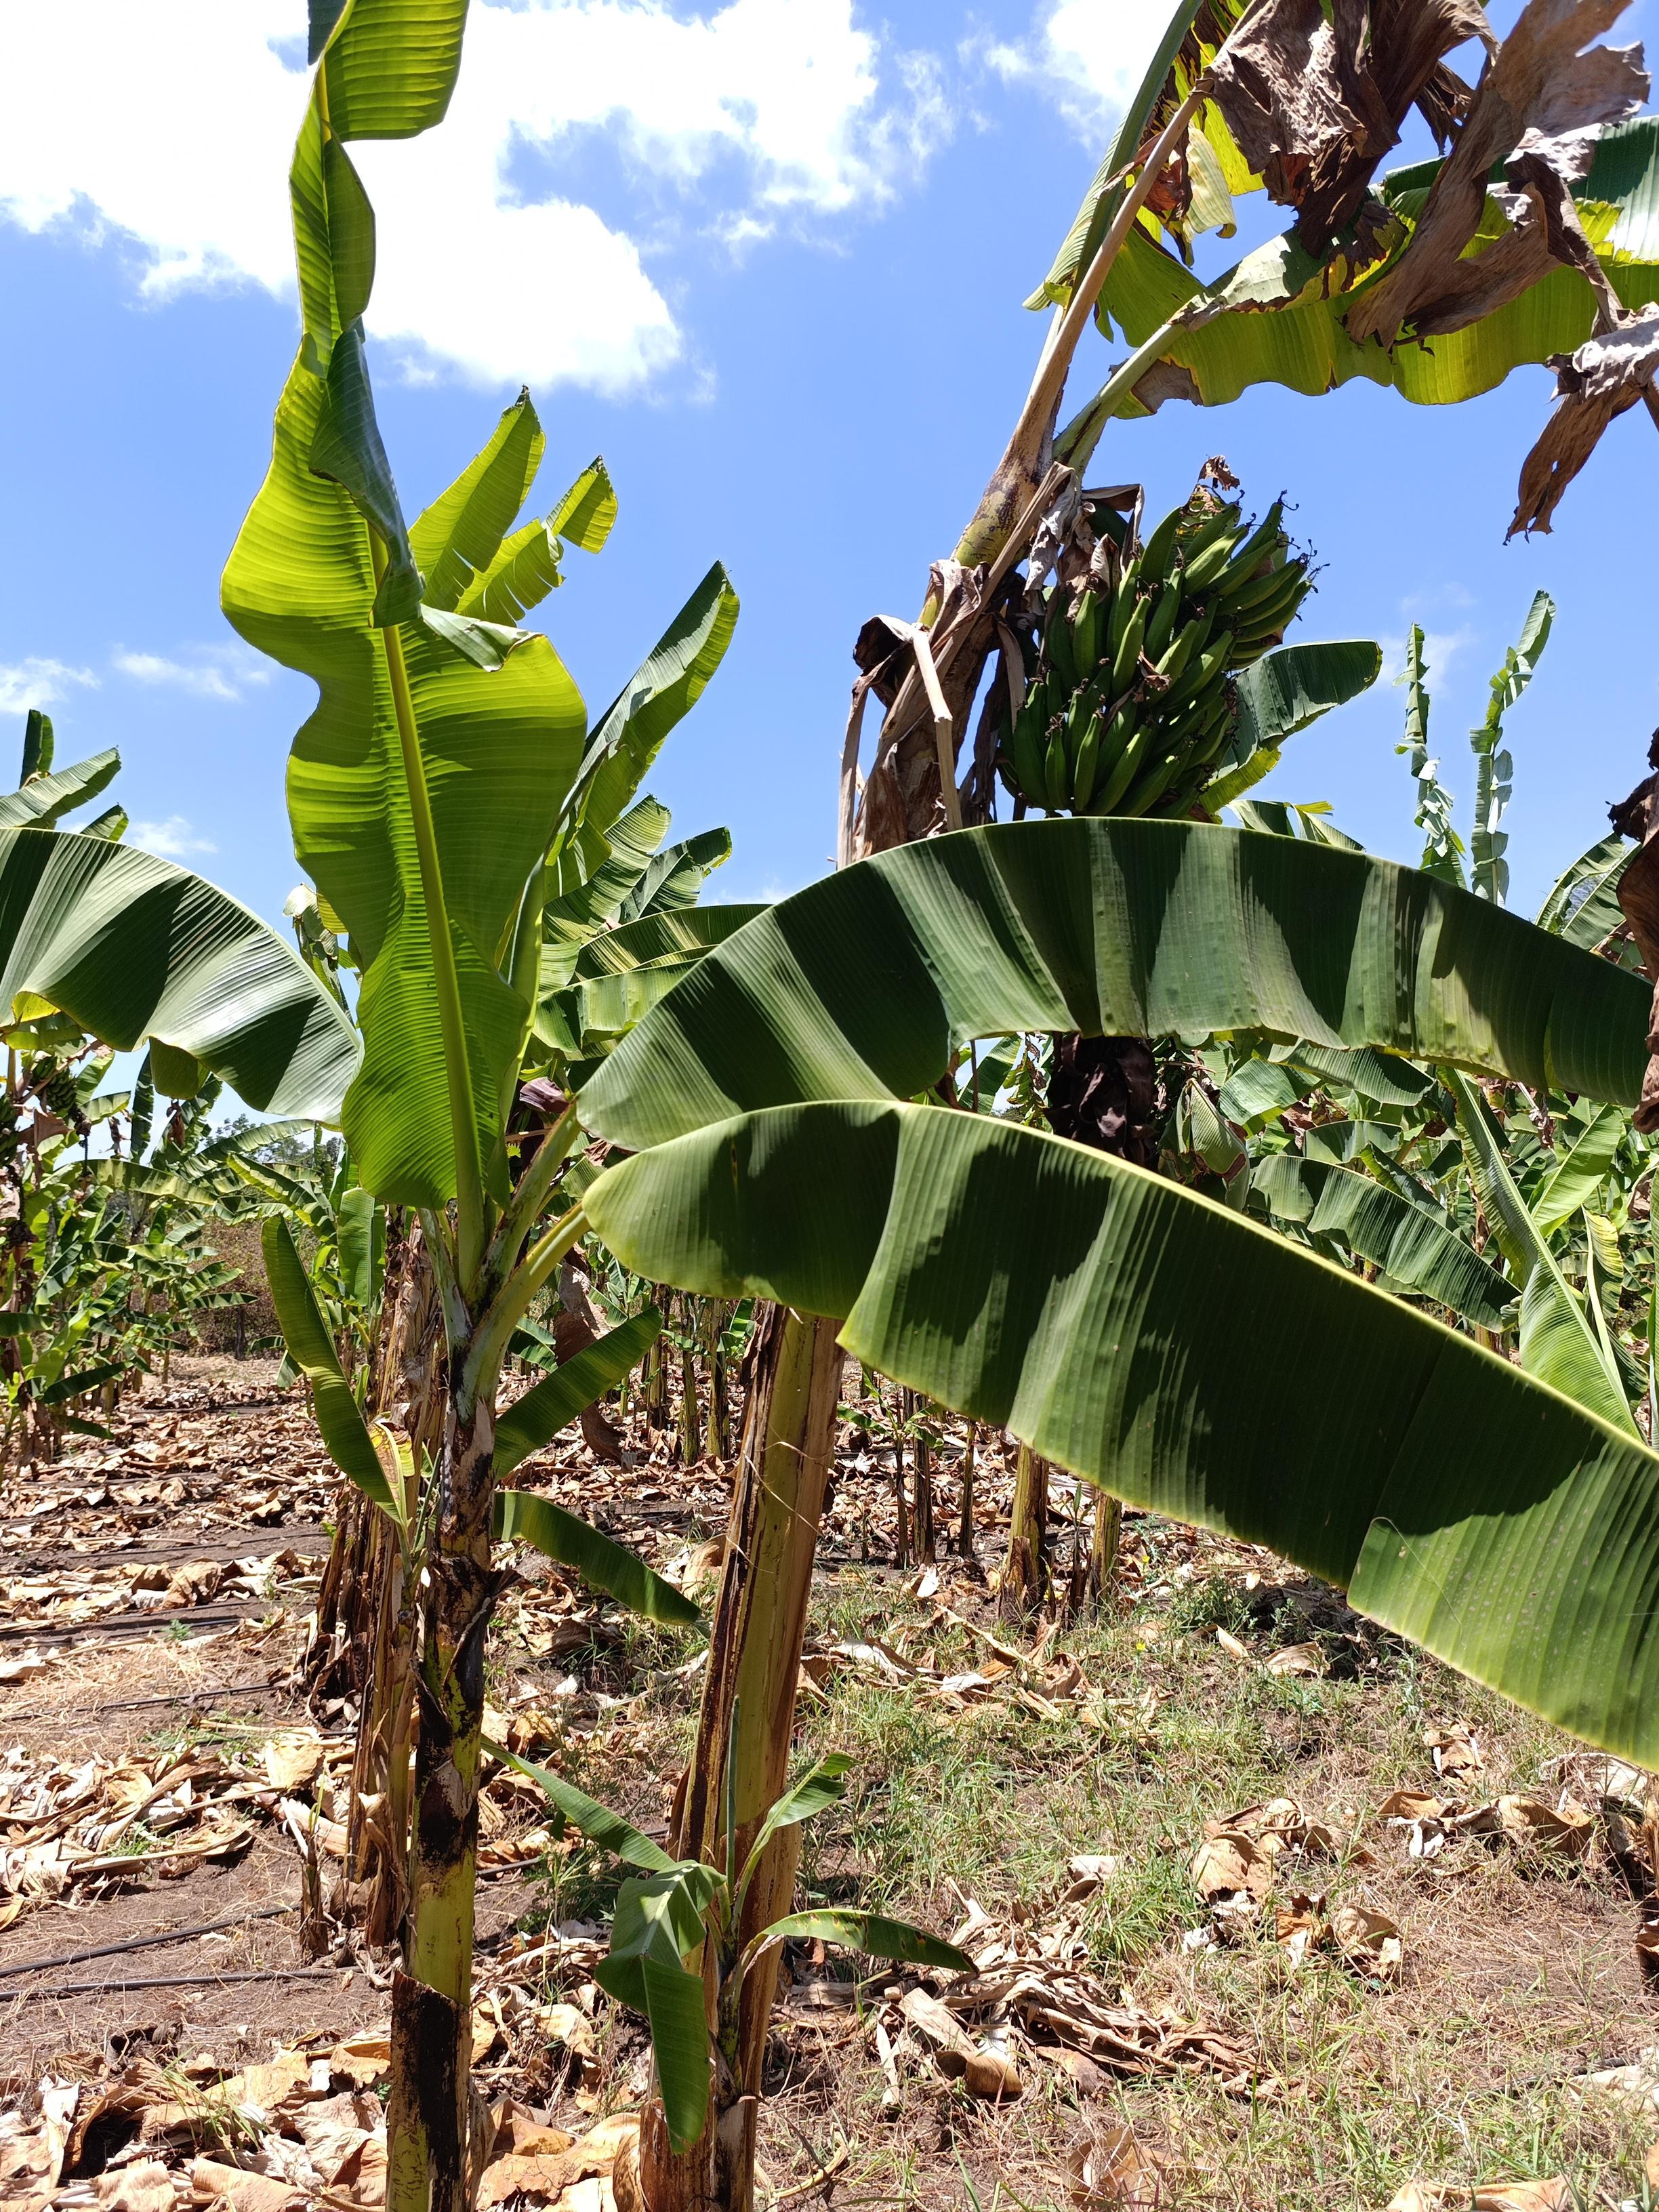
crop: banana
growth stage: development fruit
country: Tanzania
